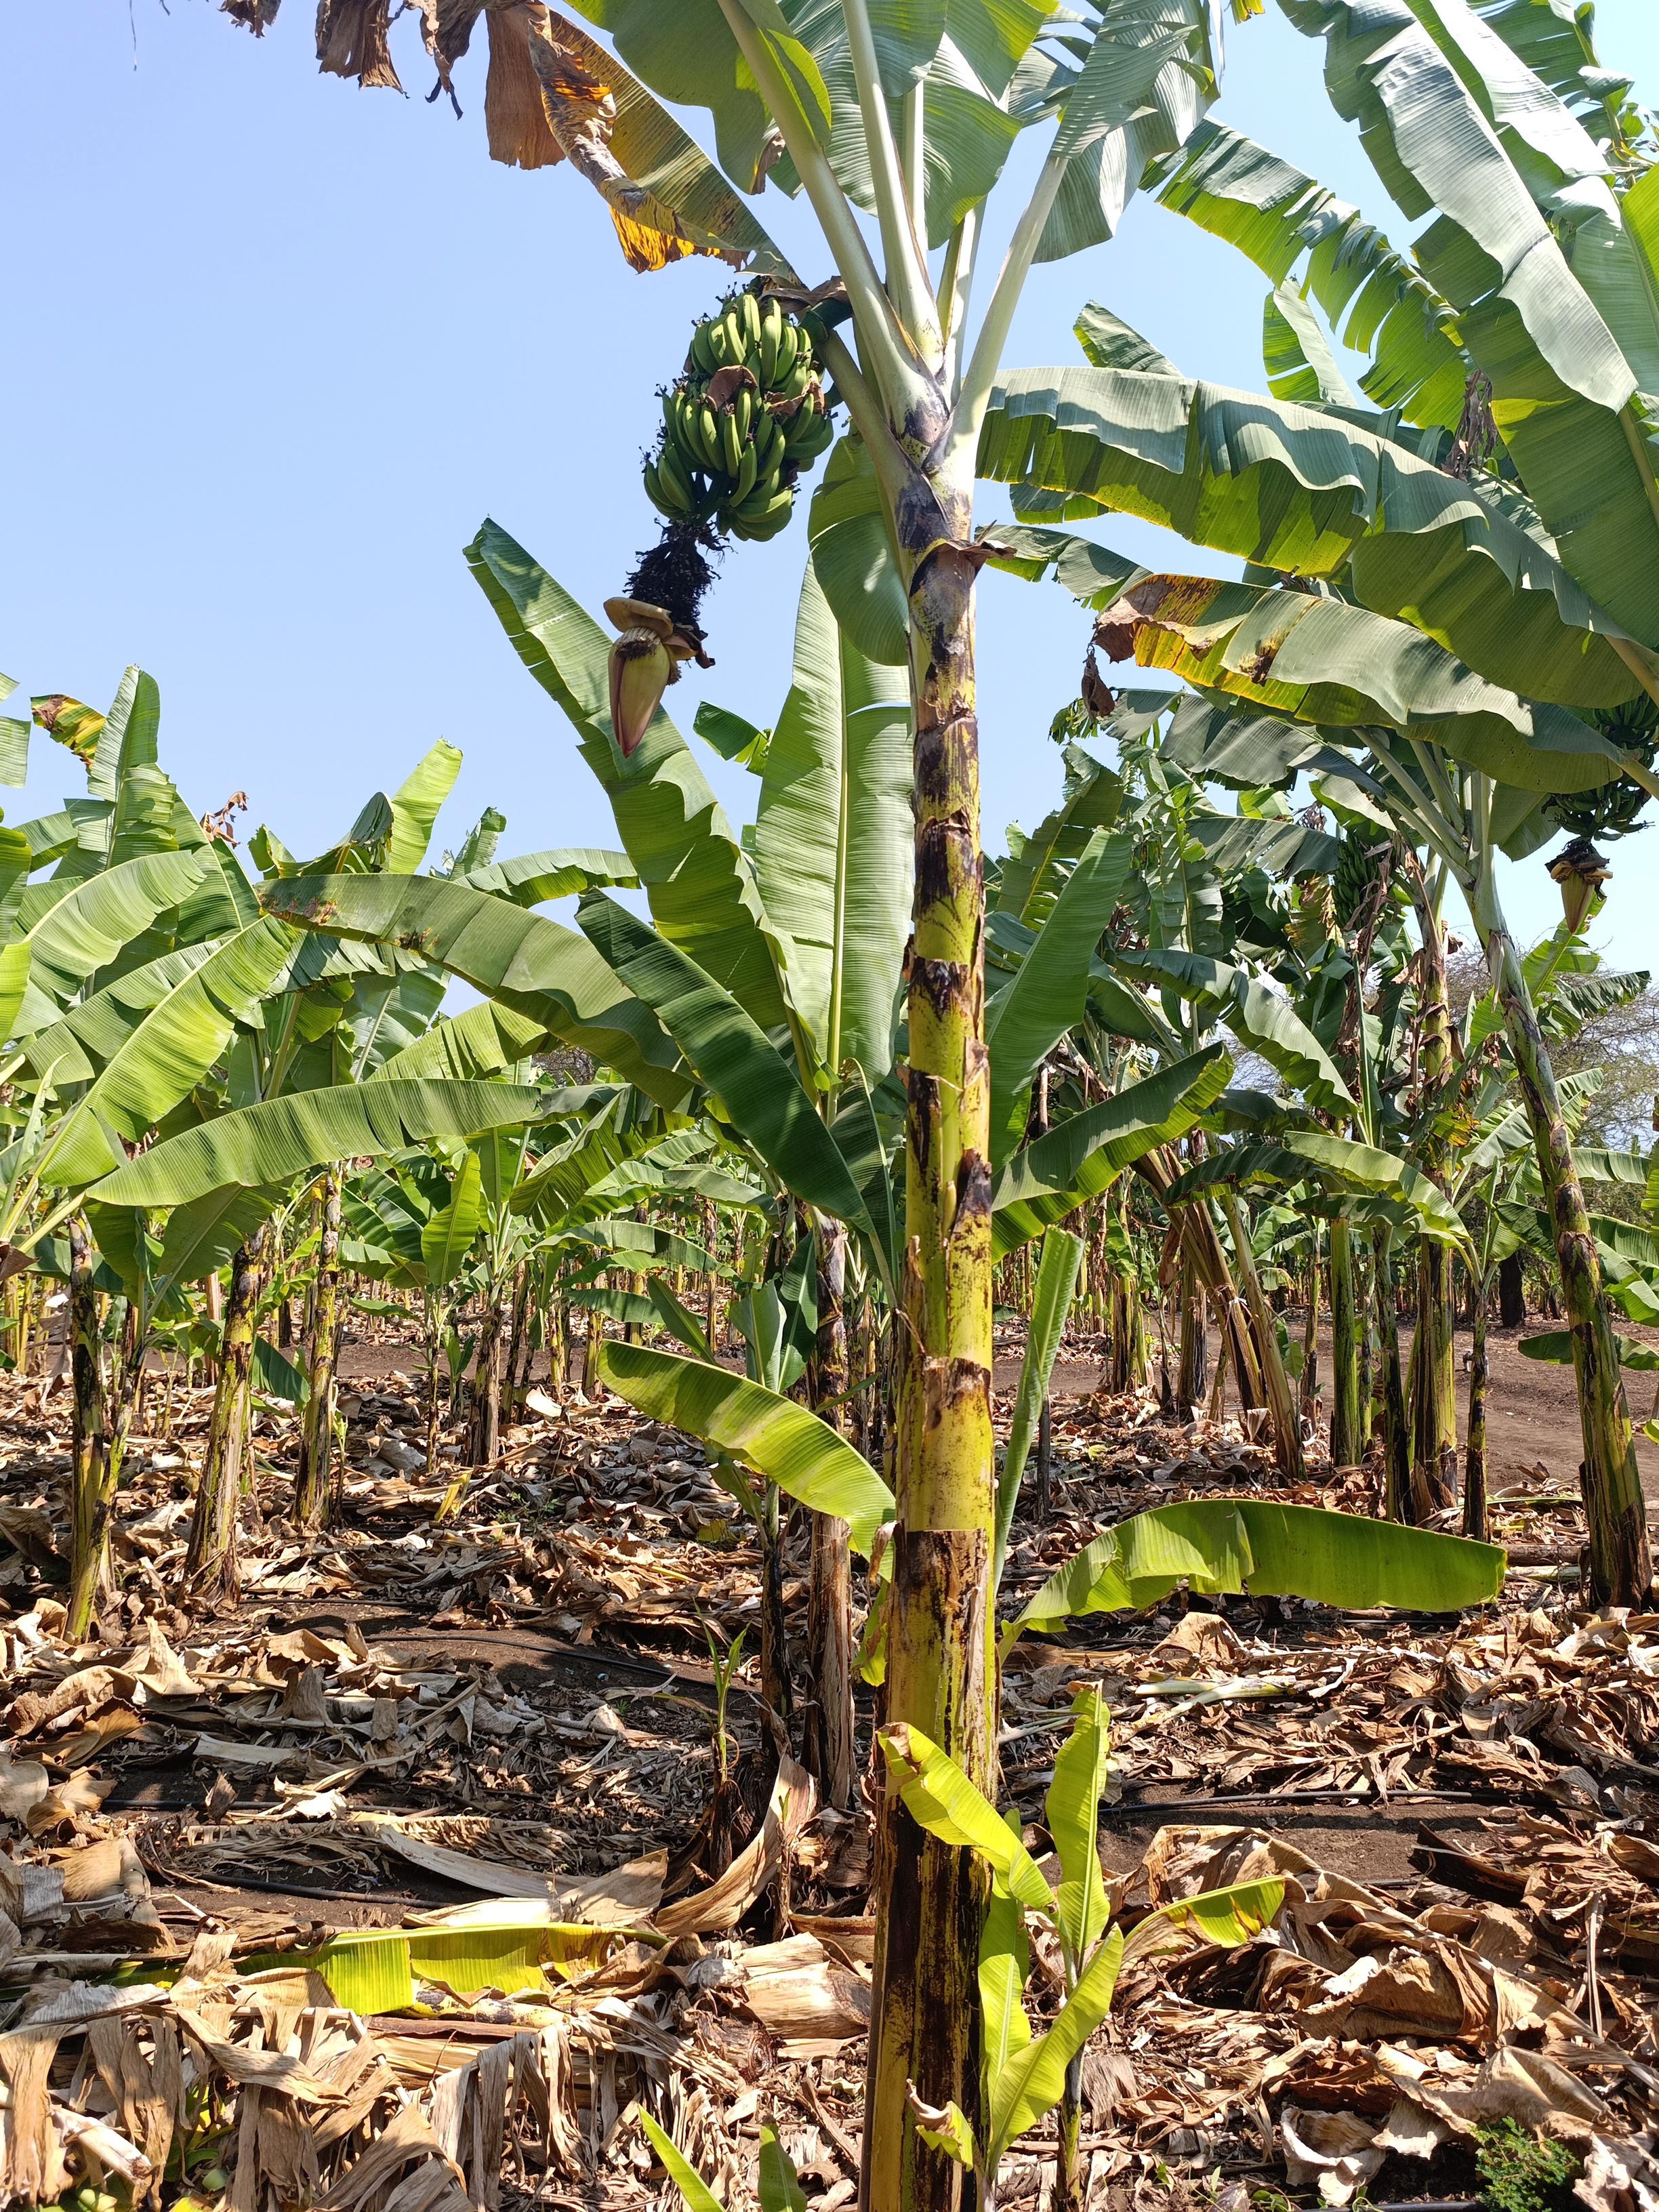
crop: banana
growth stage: development fruit
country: Tanzania
